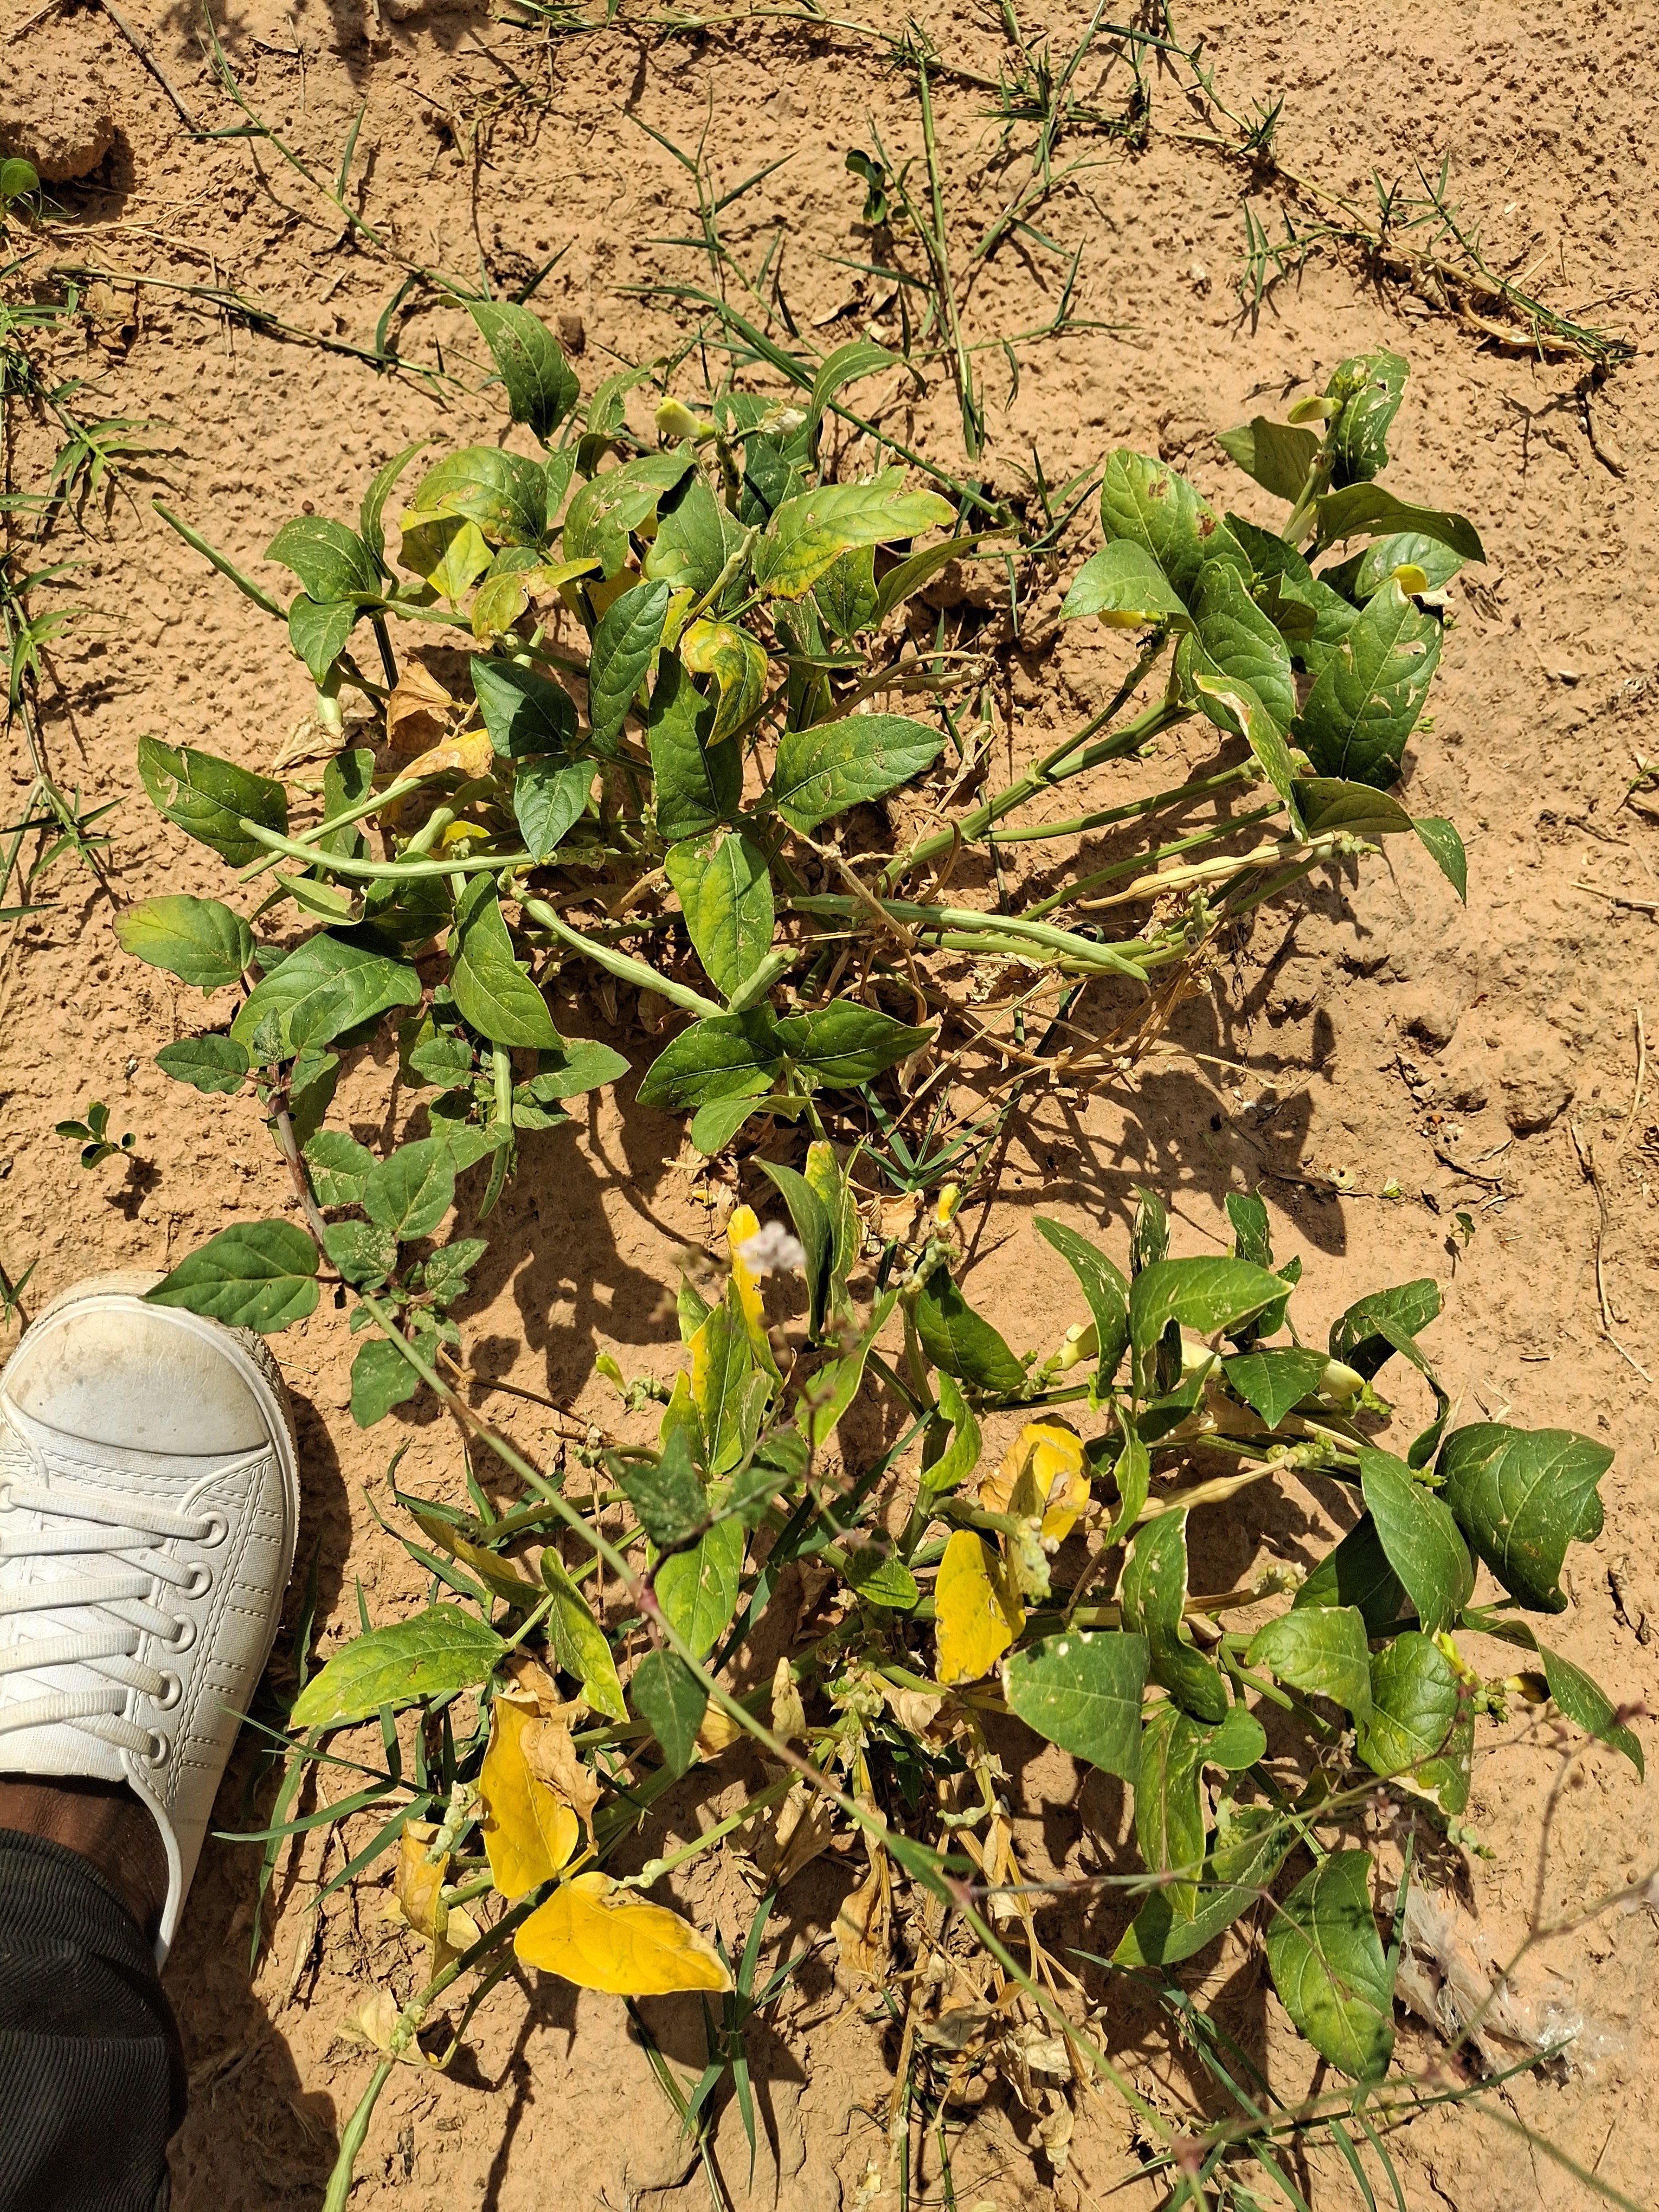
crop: cowpea
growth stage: harvest maturity
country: Nigeria
